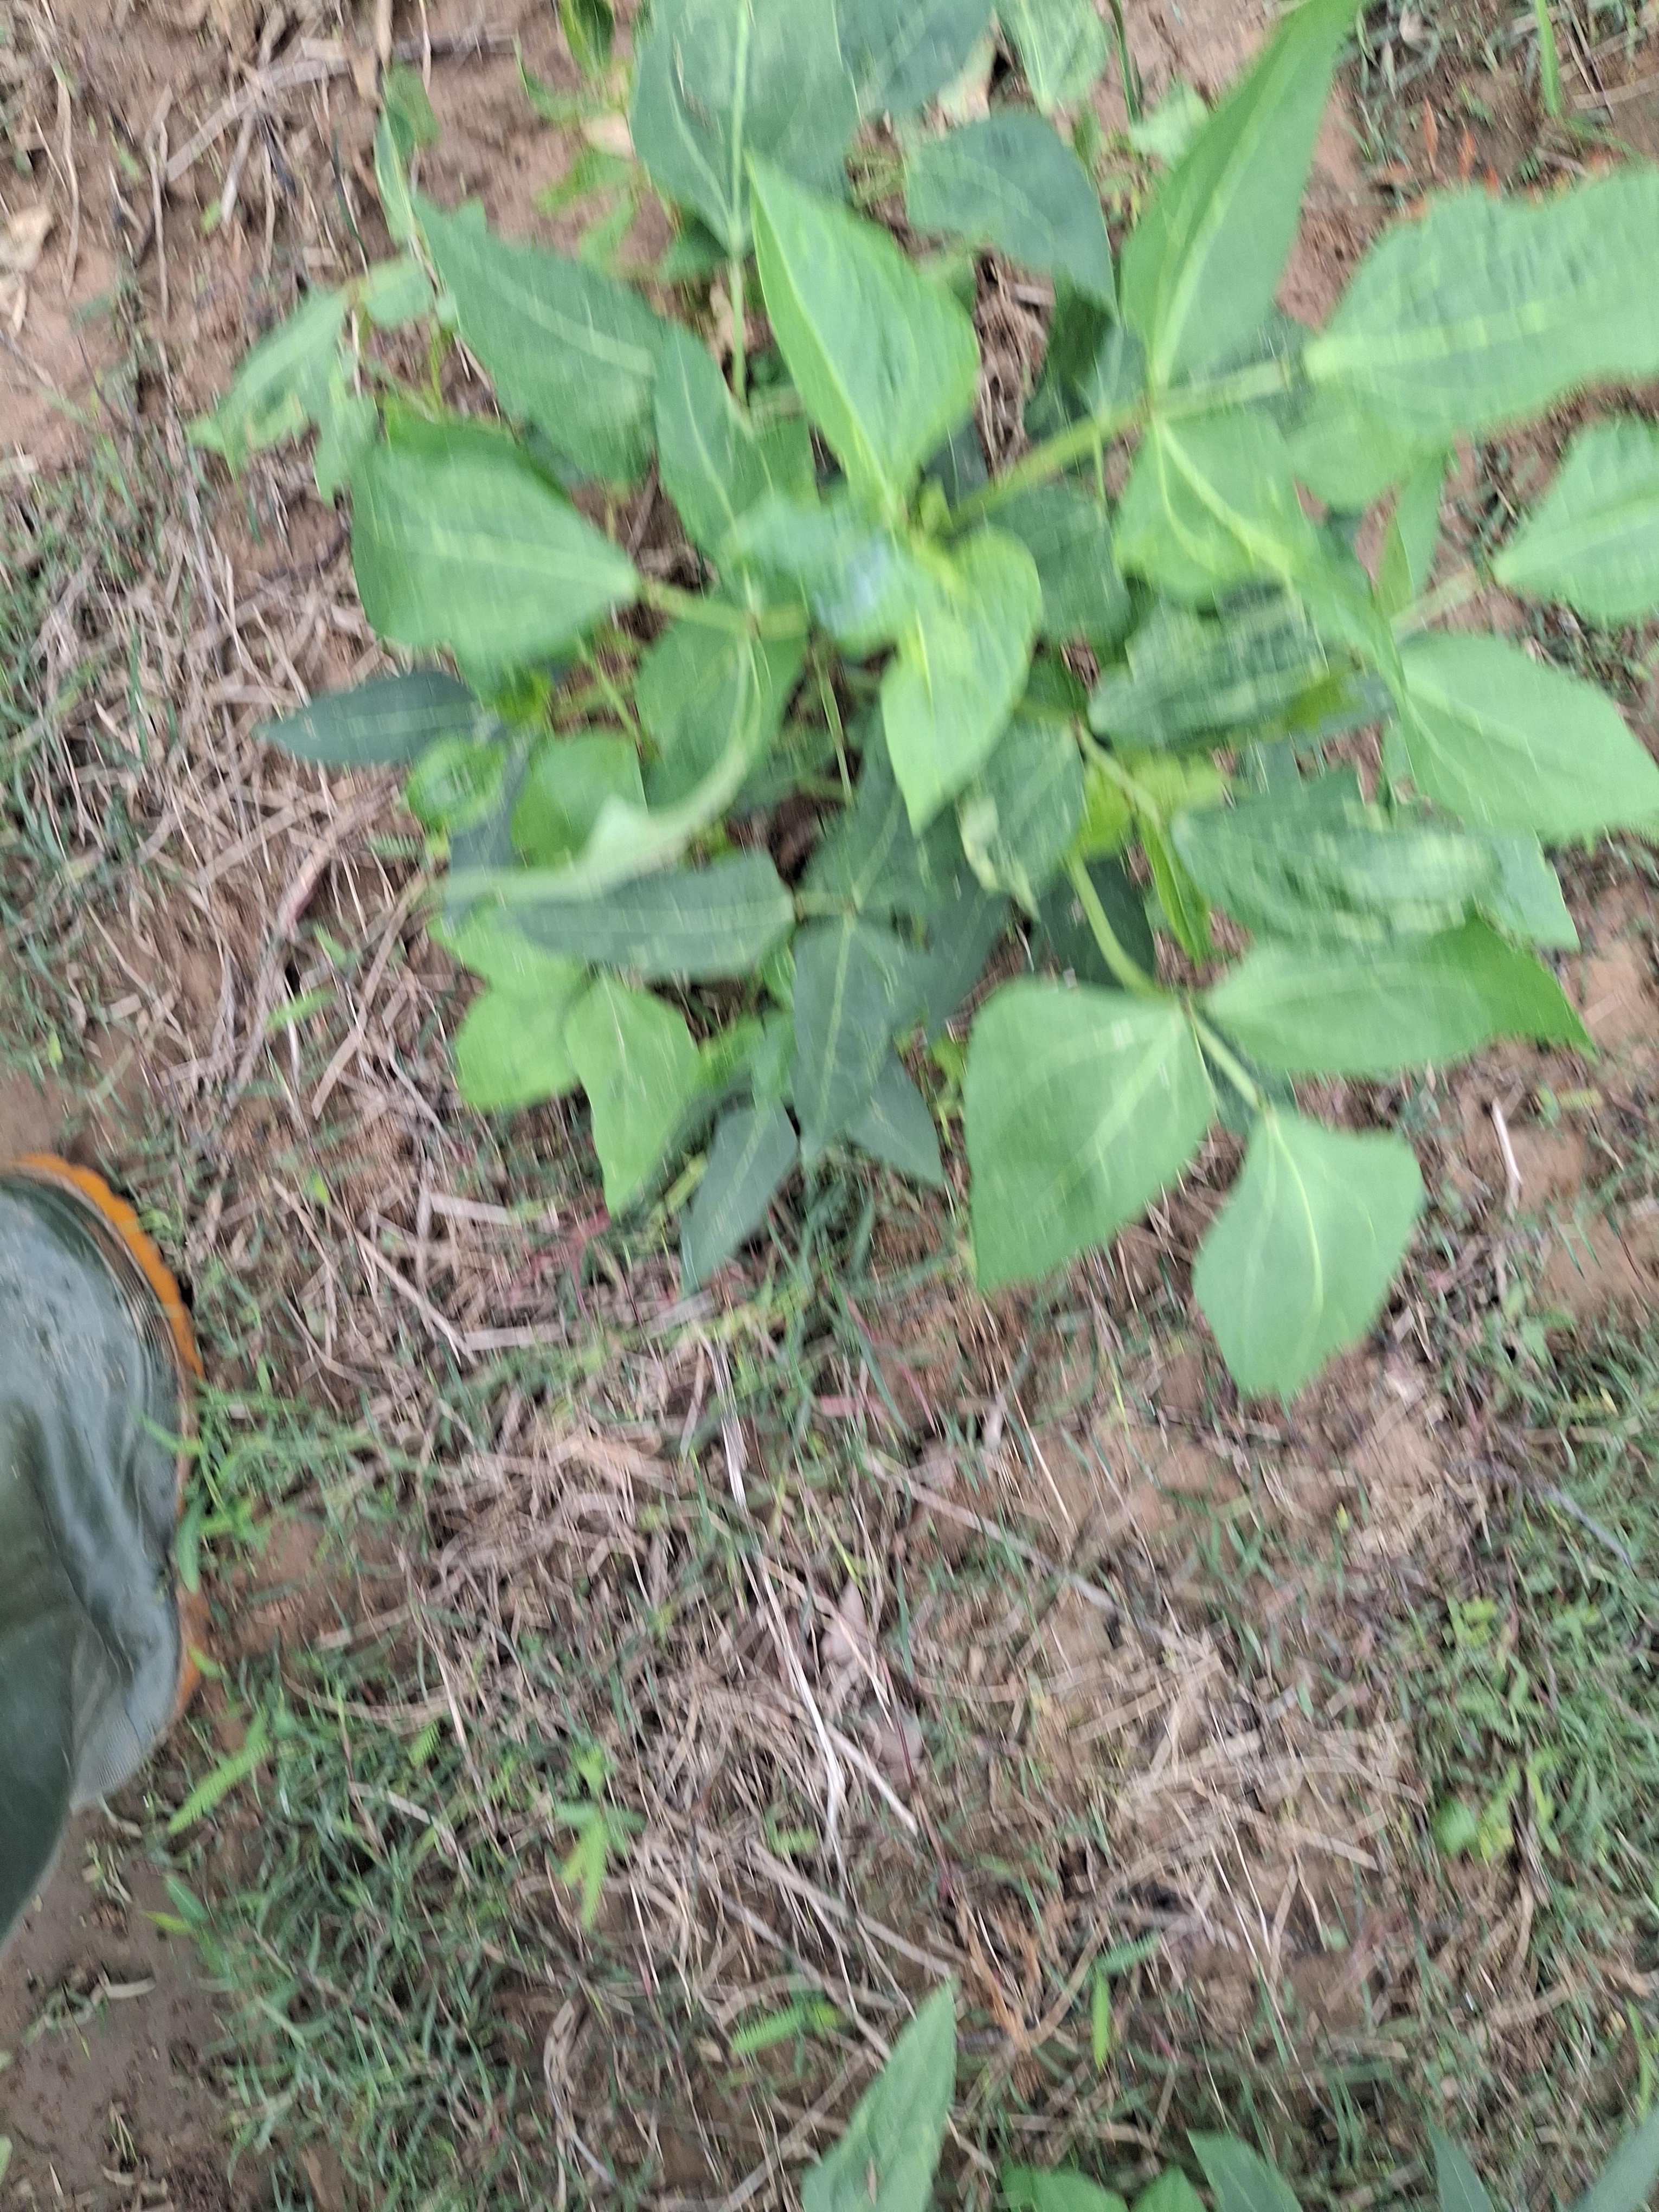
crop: cowpea
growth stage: vegetative
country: Nigeria
